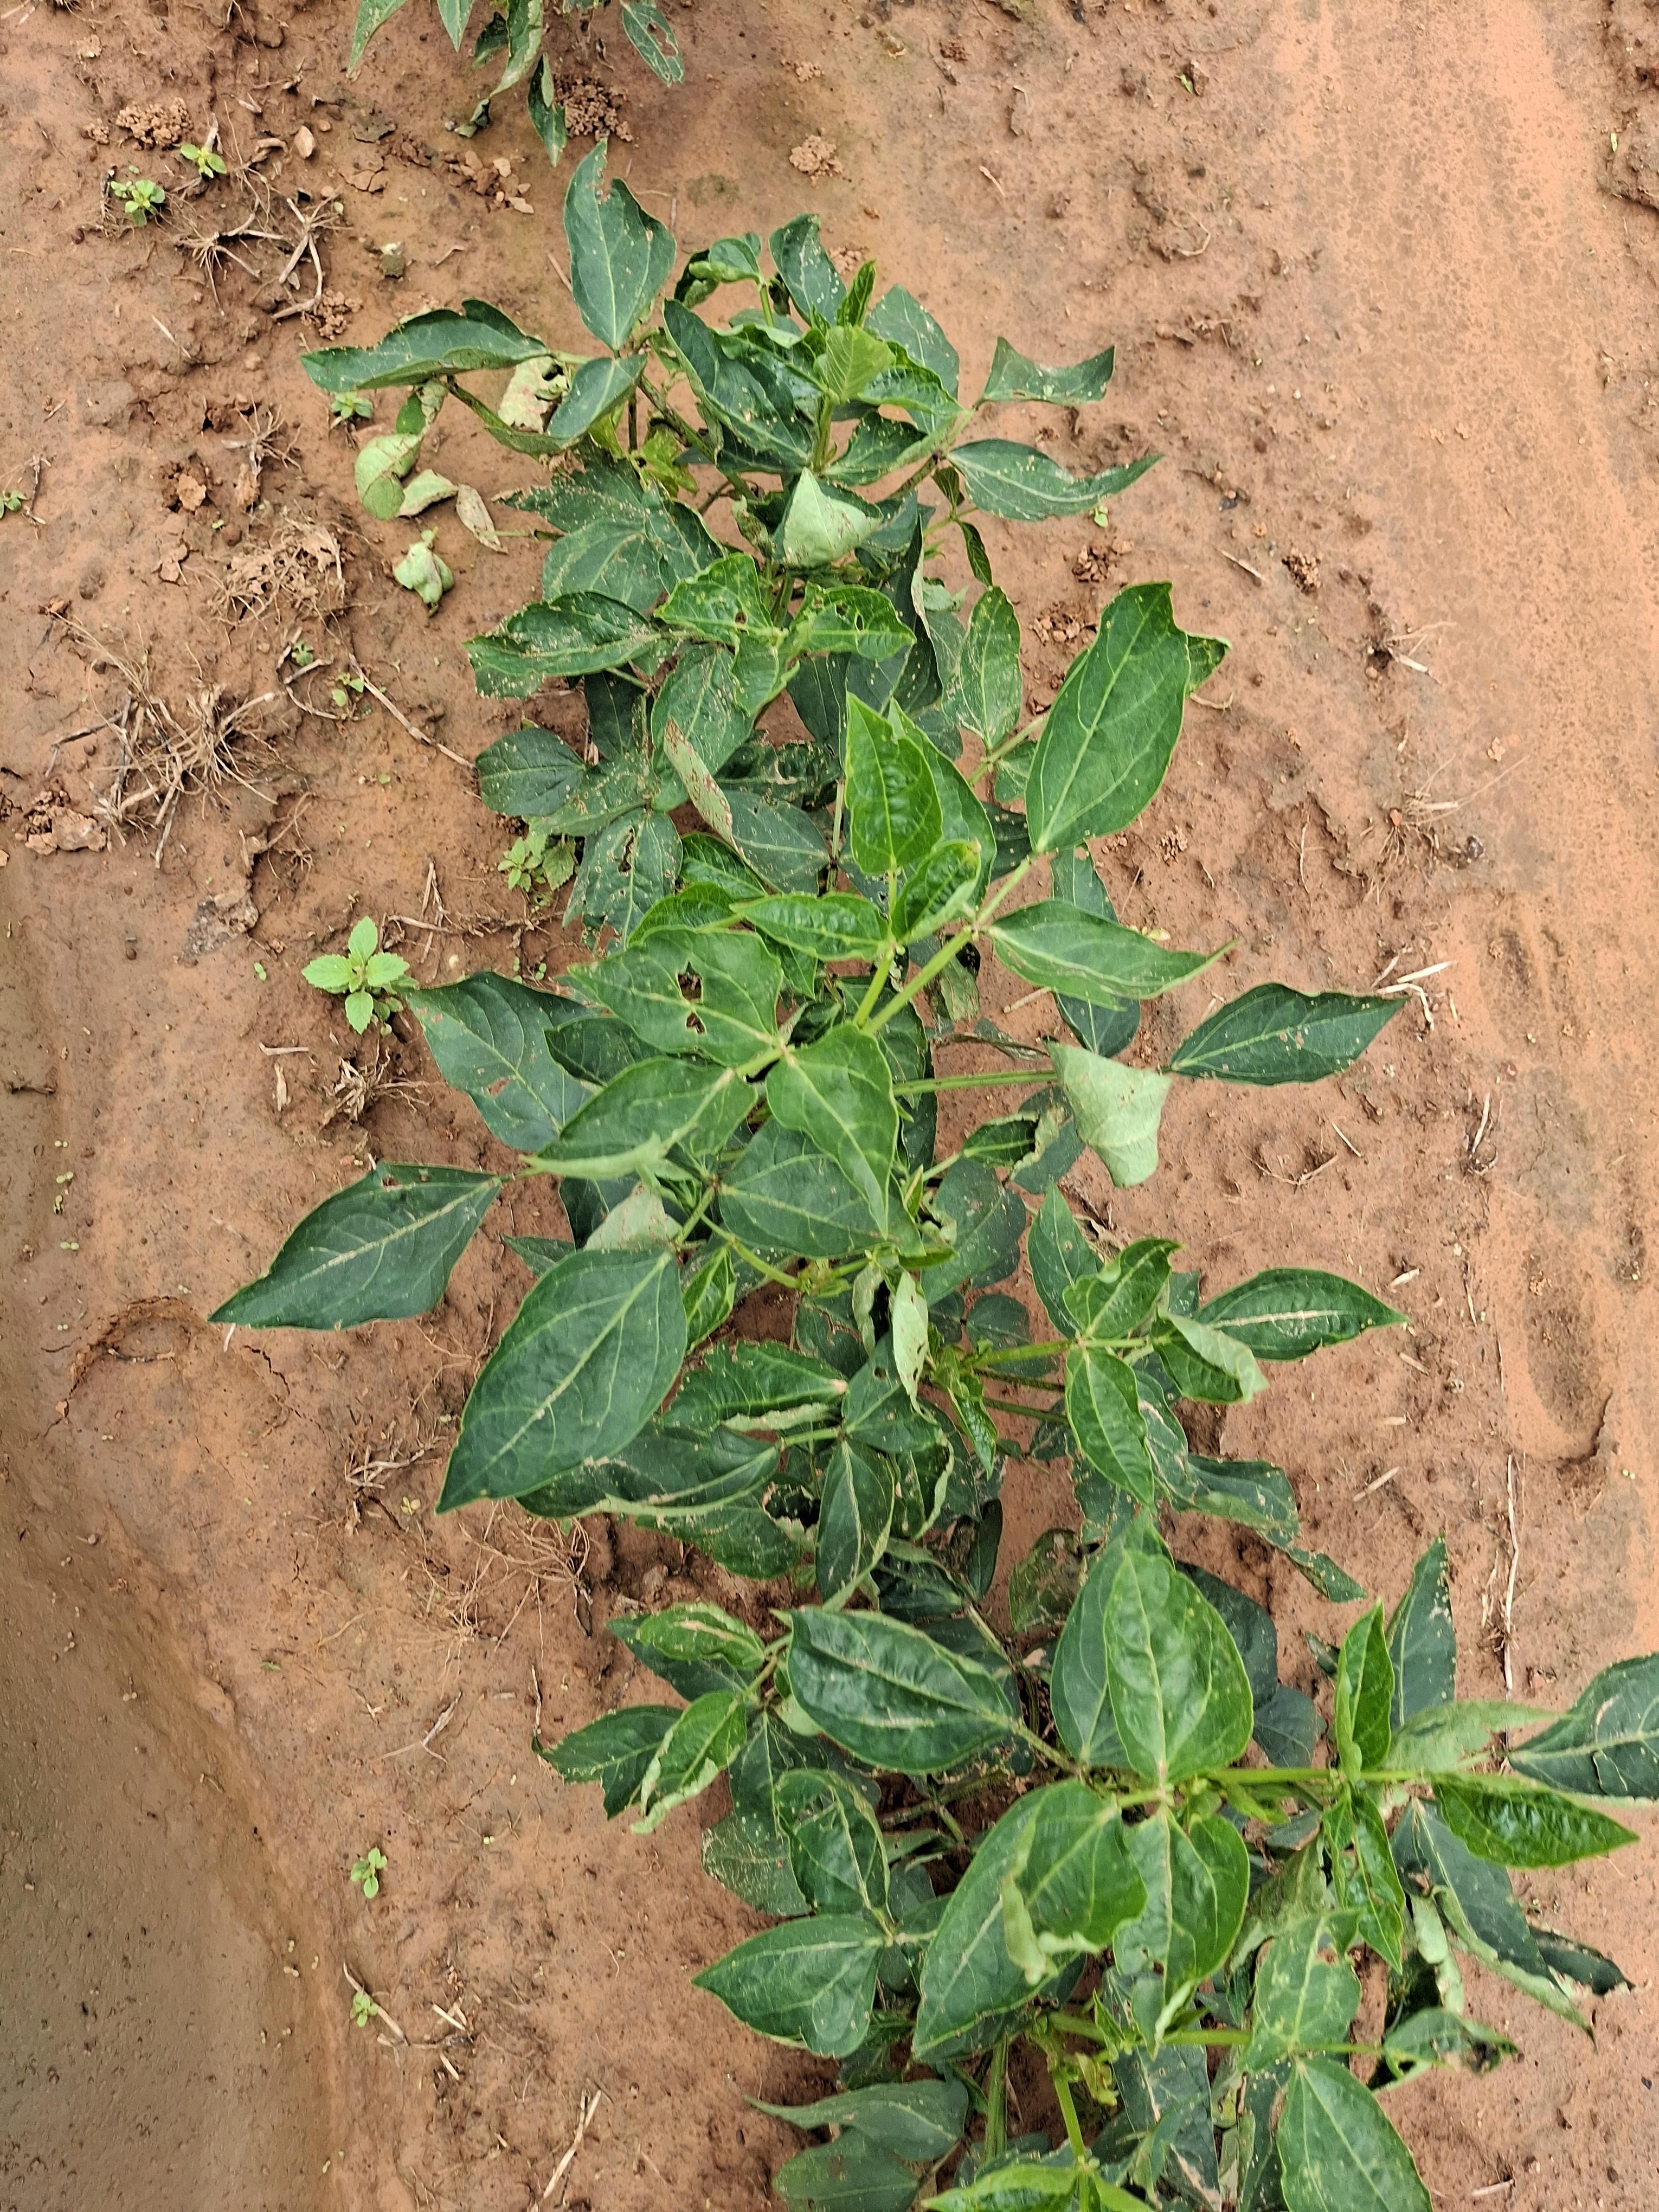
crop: cowpea
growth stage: vegetative
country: Nigeria
